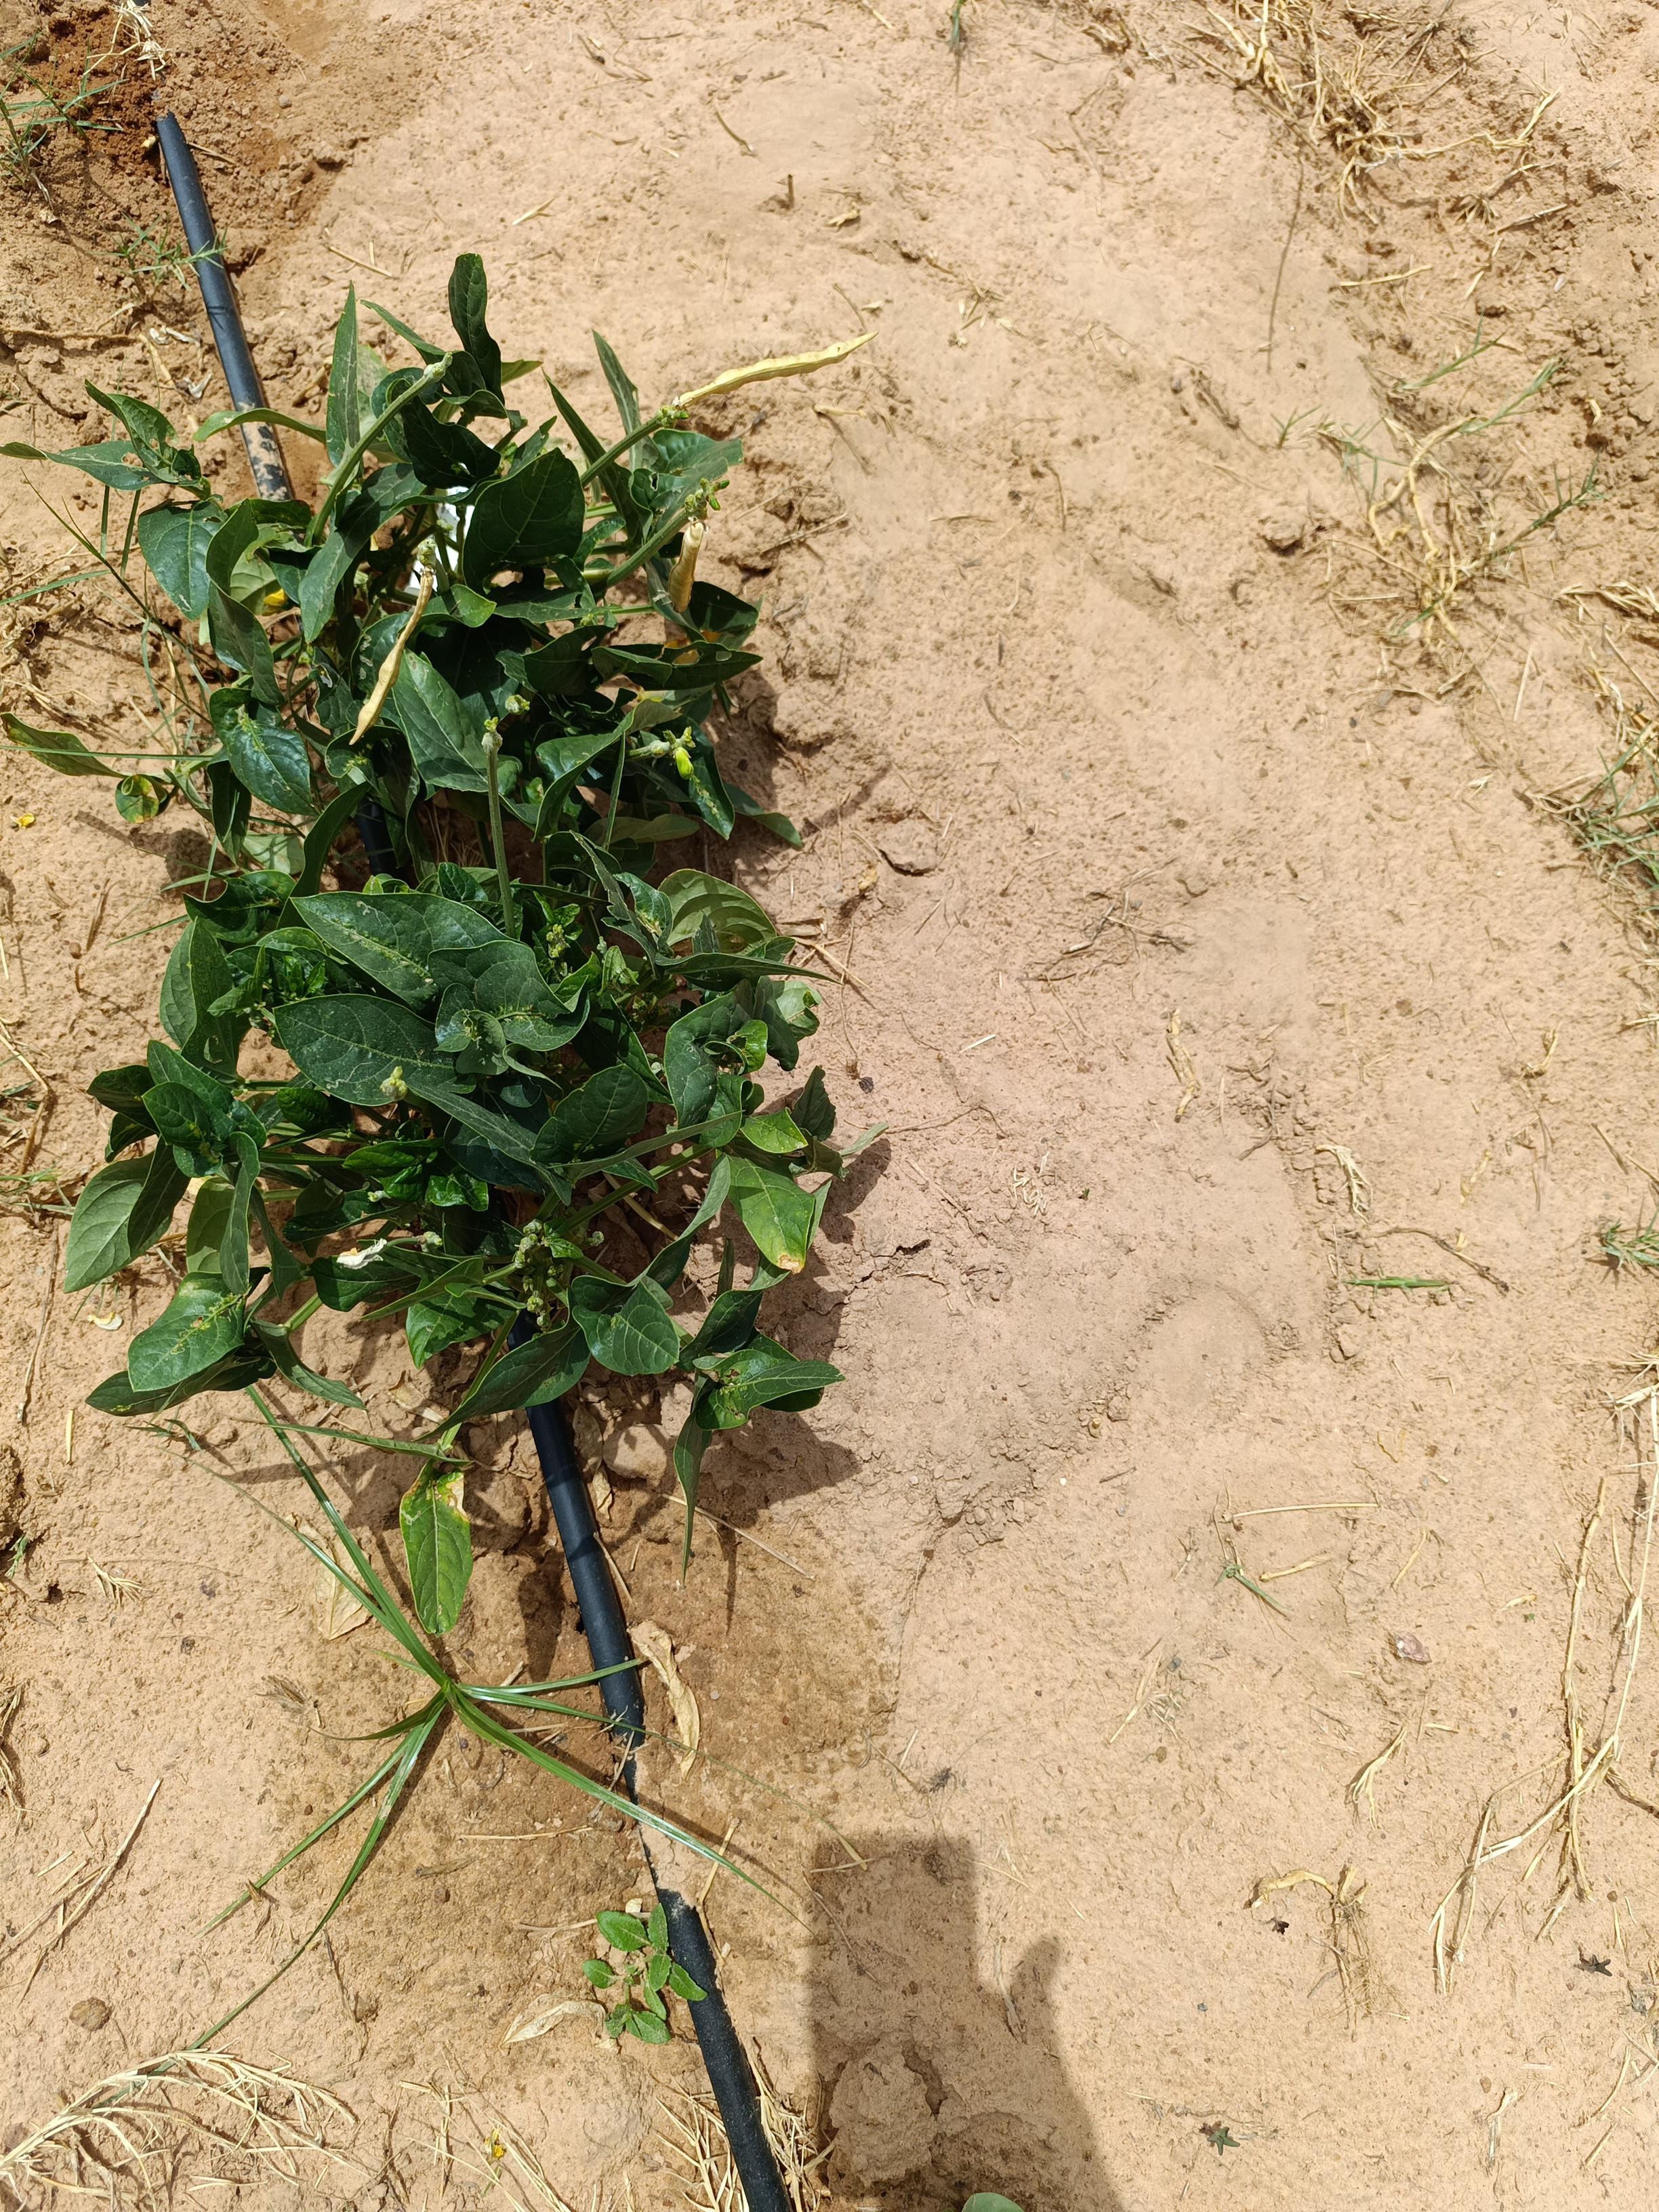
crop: cowpea
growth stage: development pod
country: Nigeria
